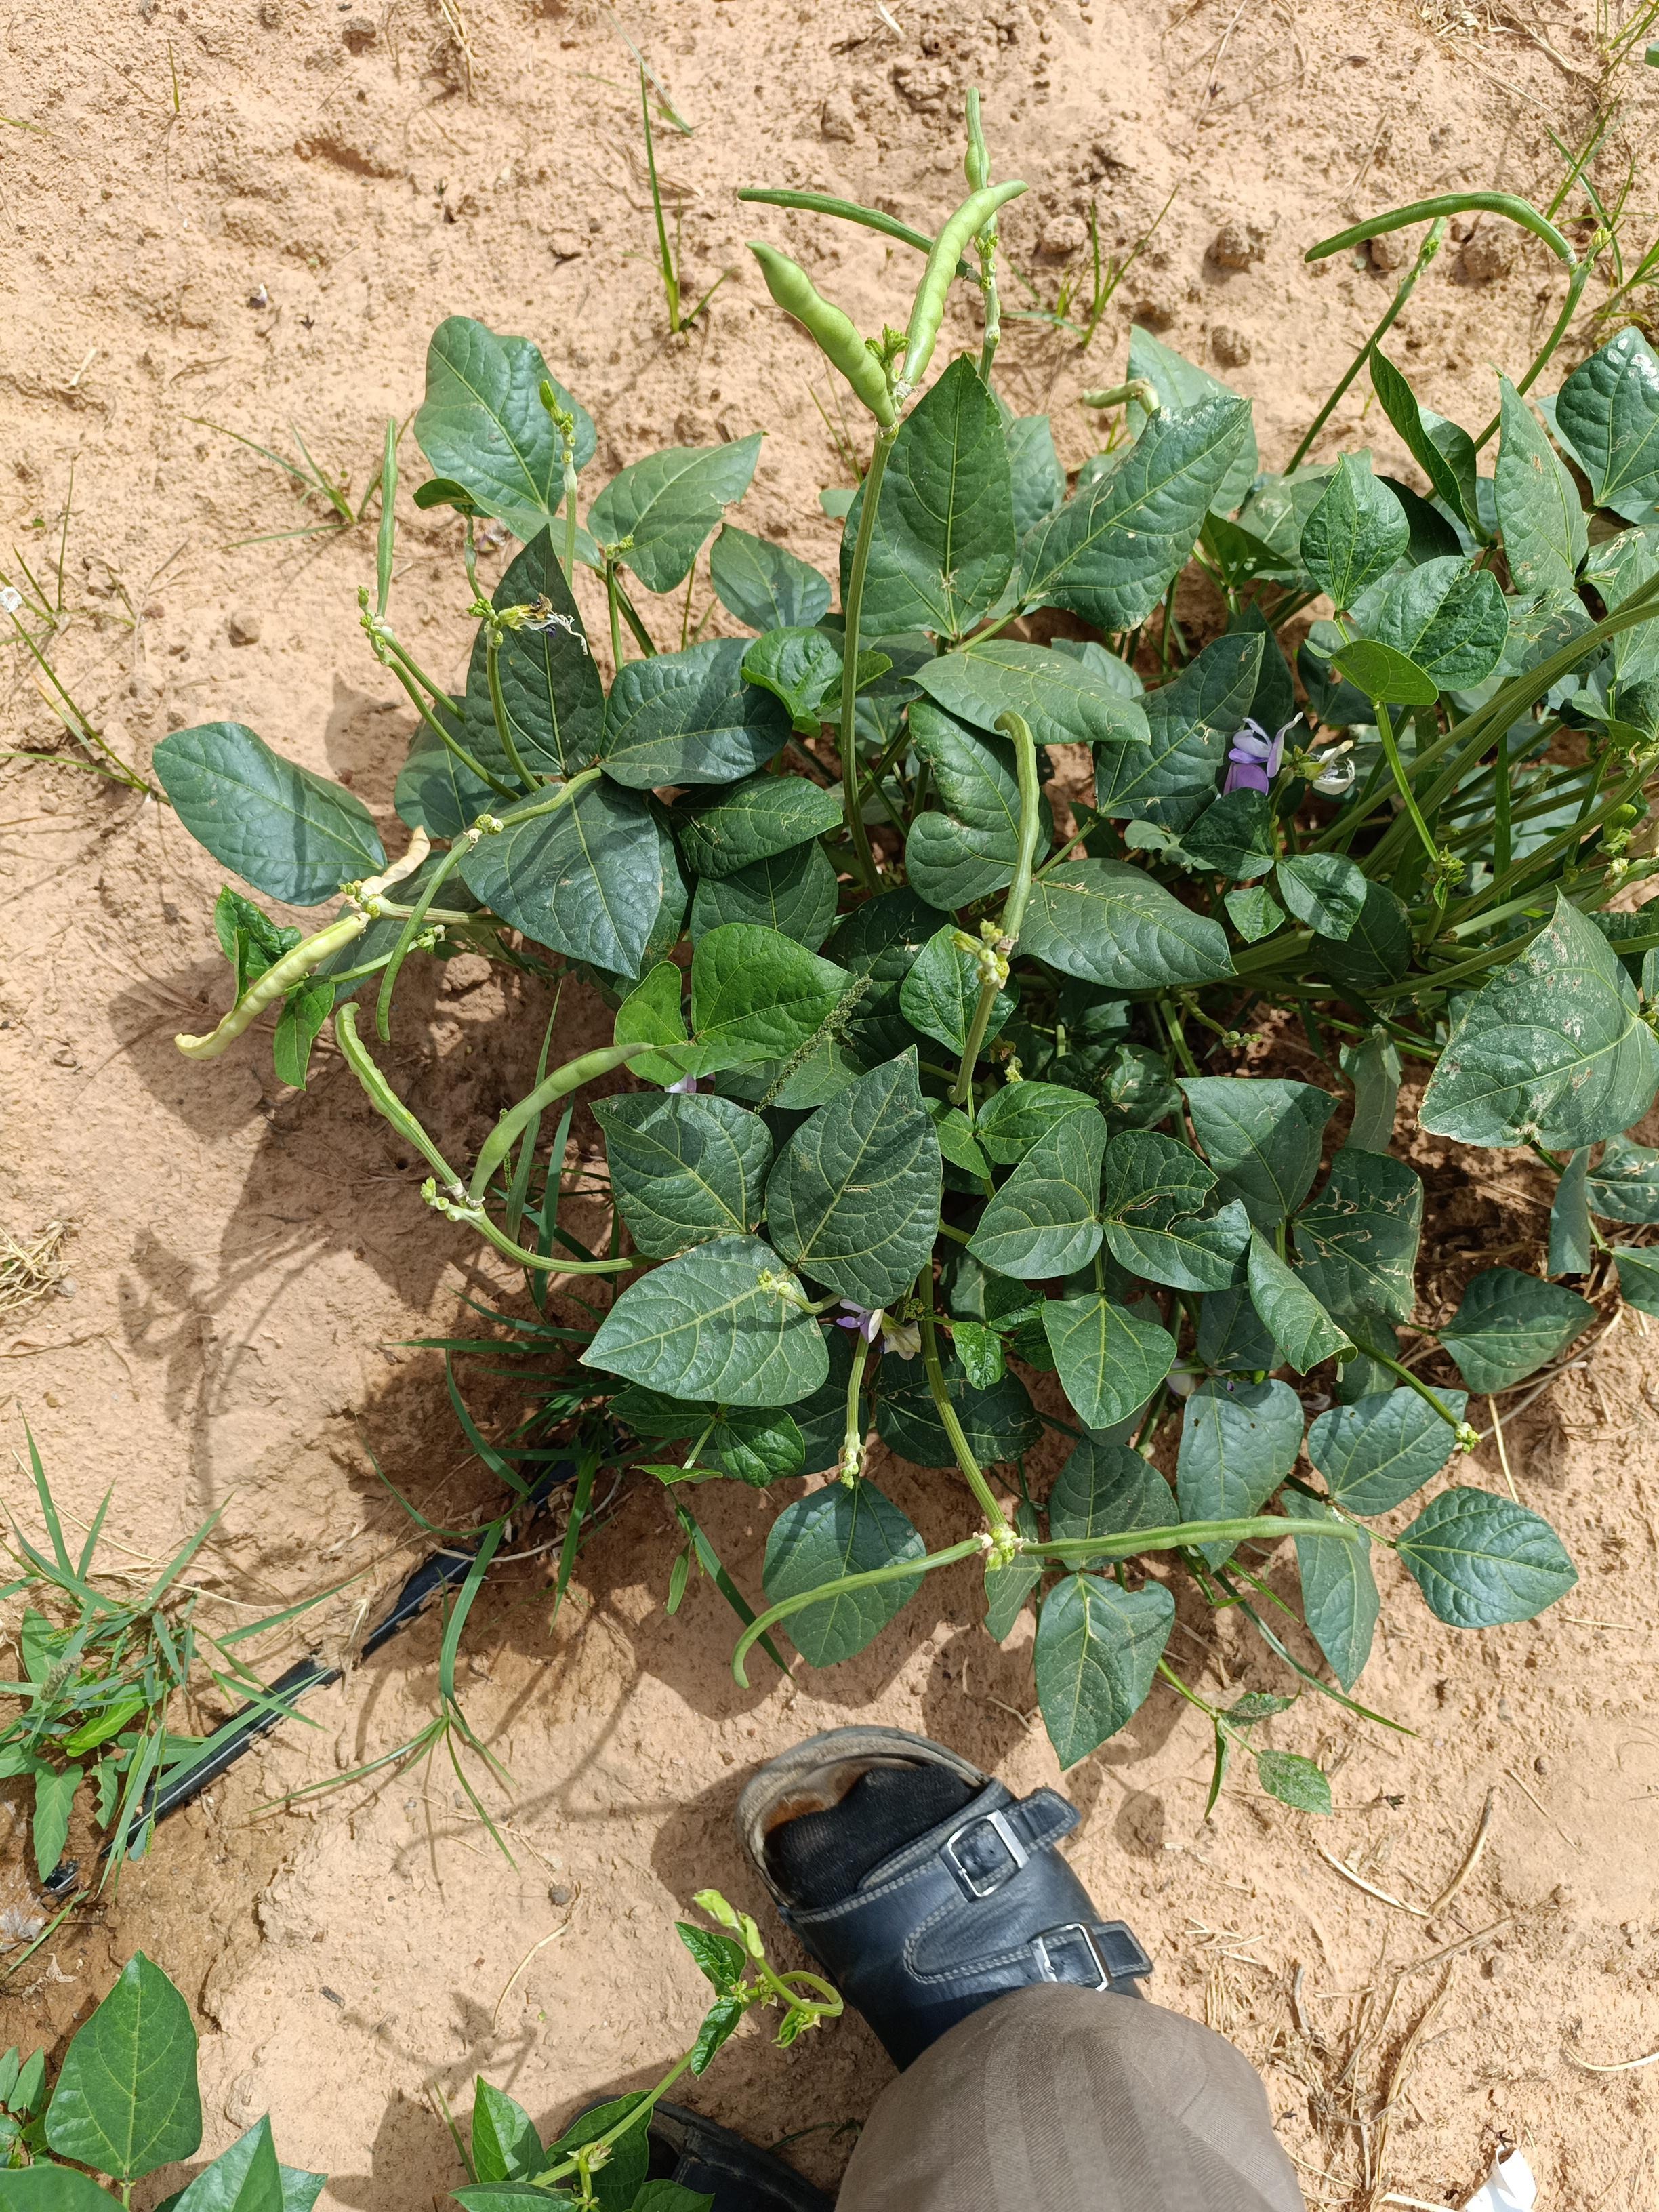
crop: cowpea
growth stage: development pod
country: Nigeria
